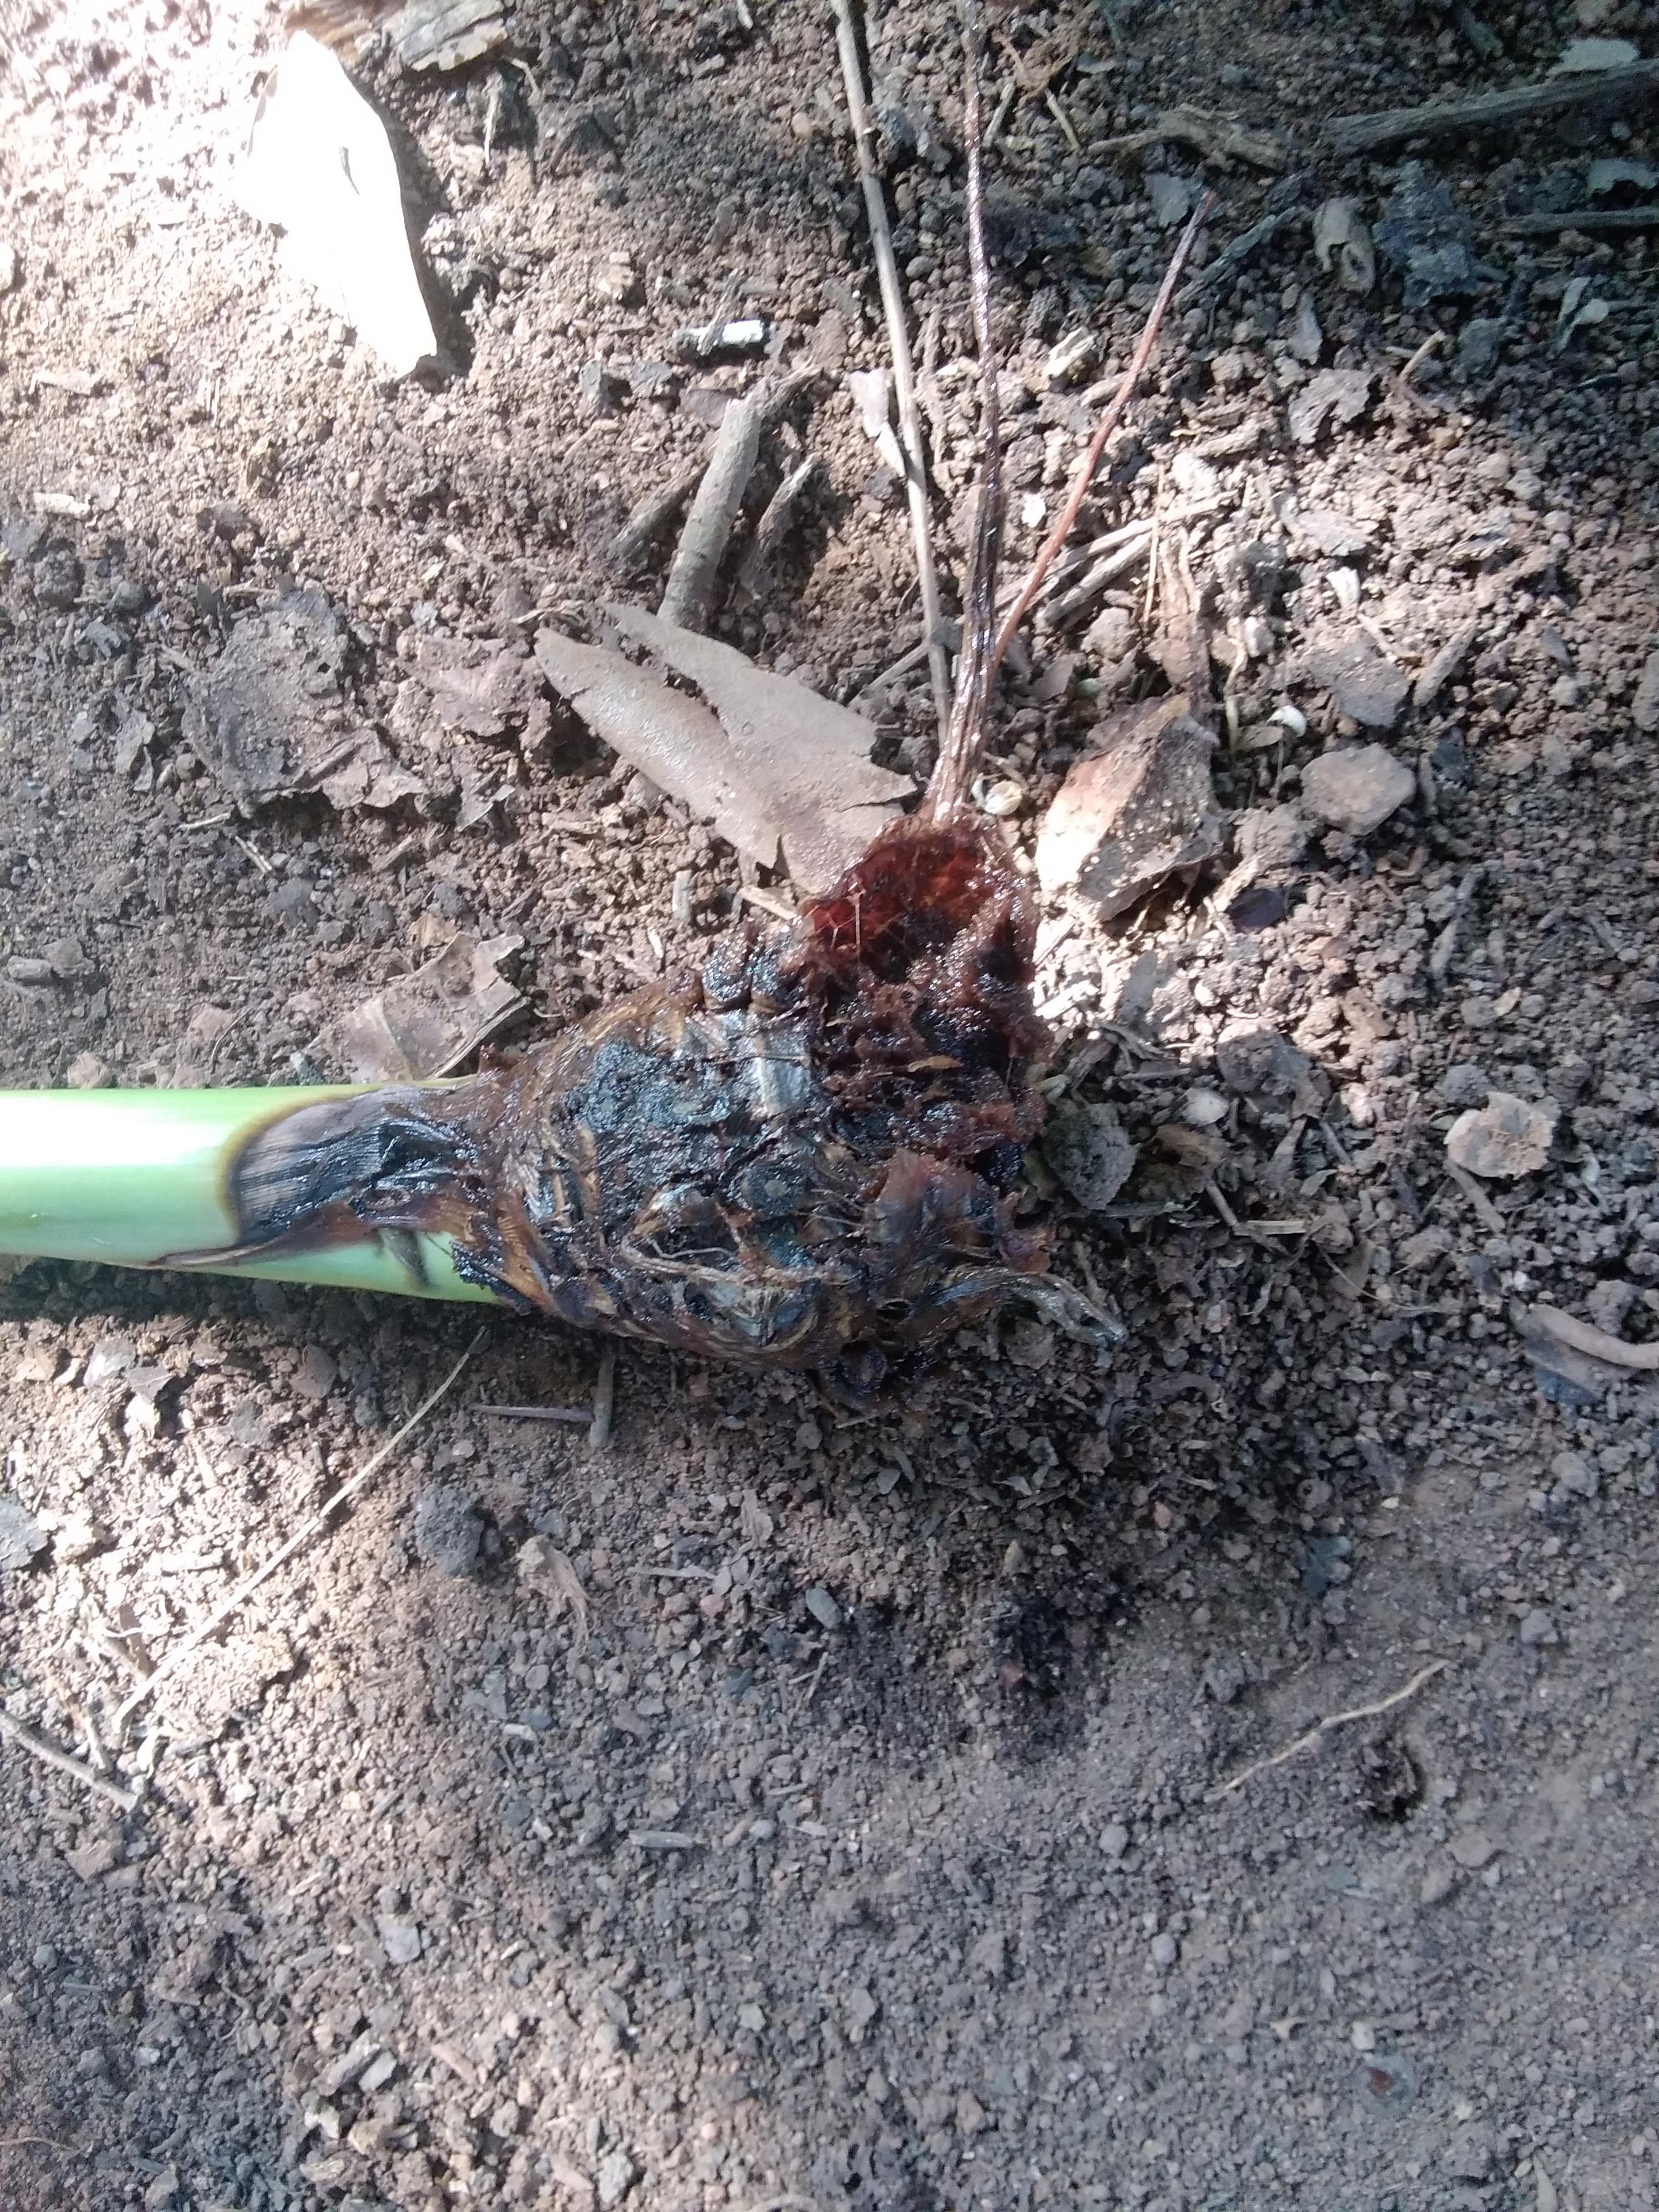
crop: banana
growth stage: vegetative
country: Tanzania
